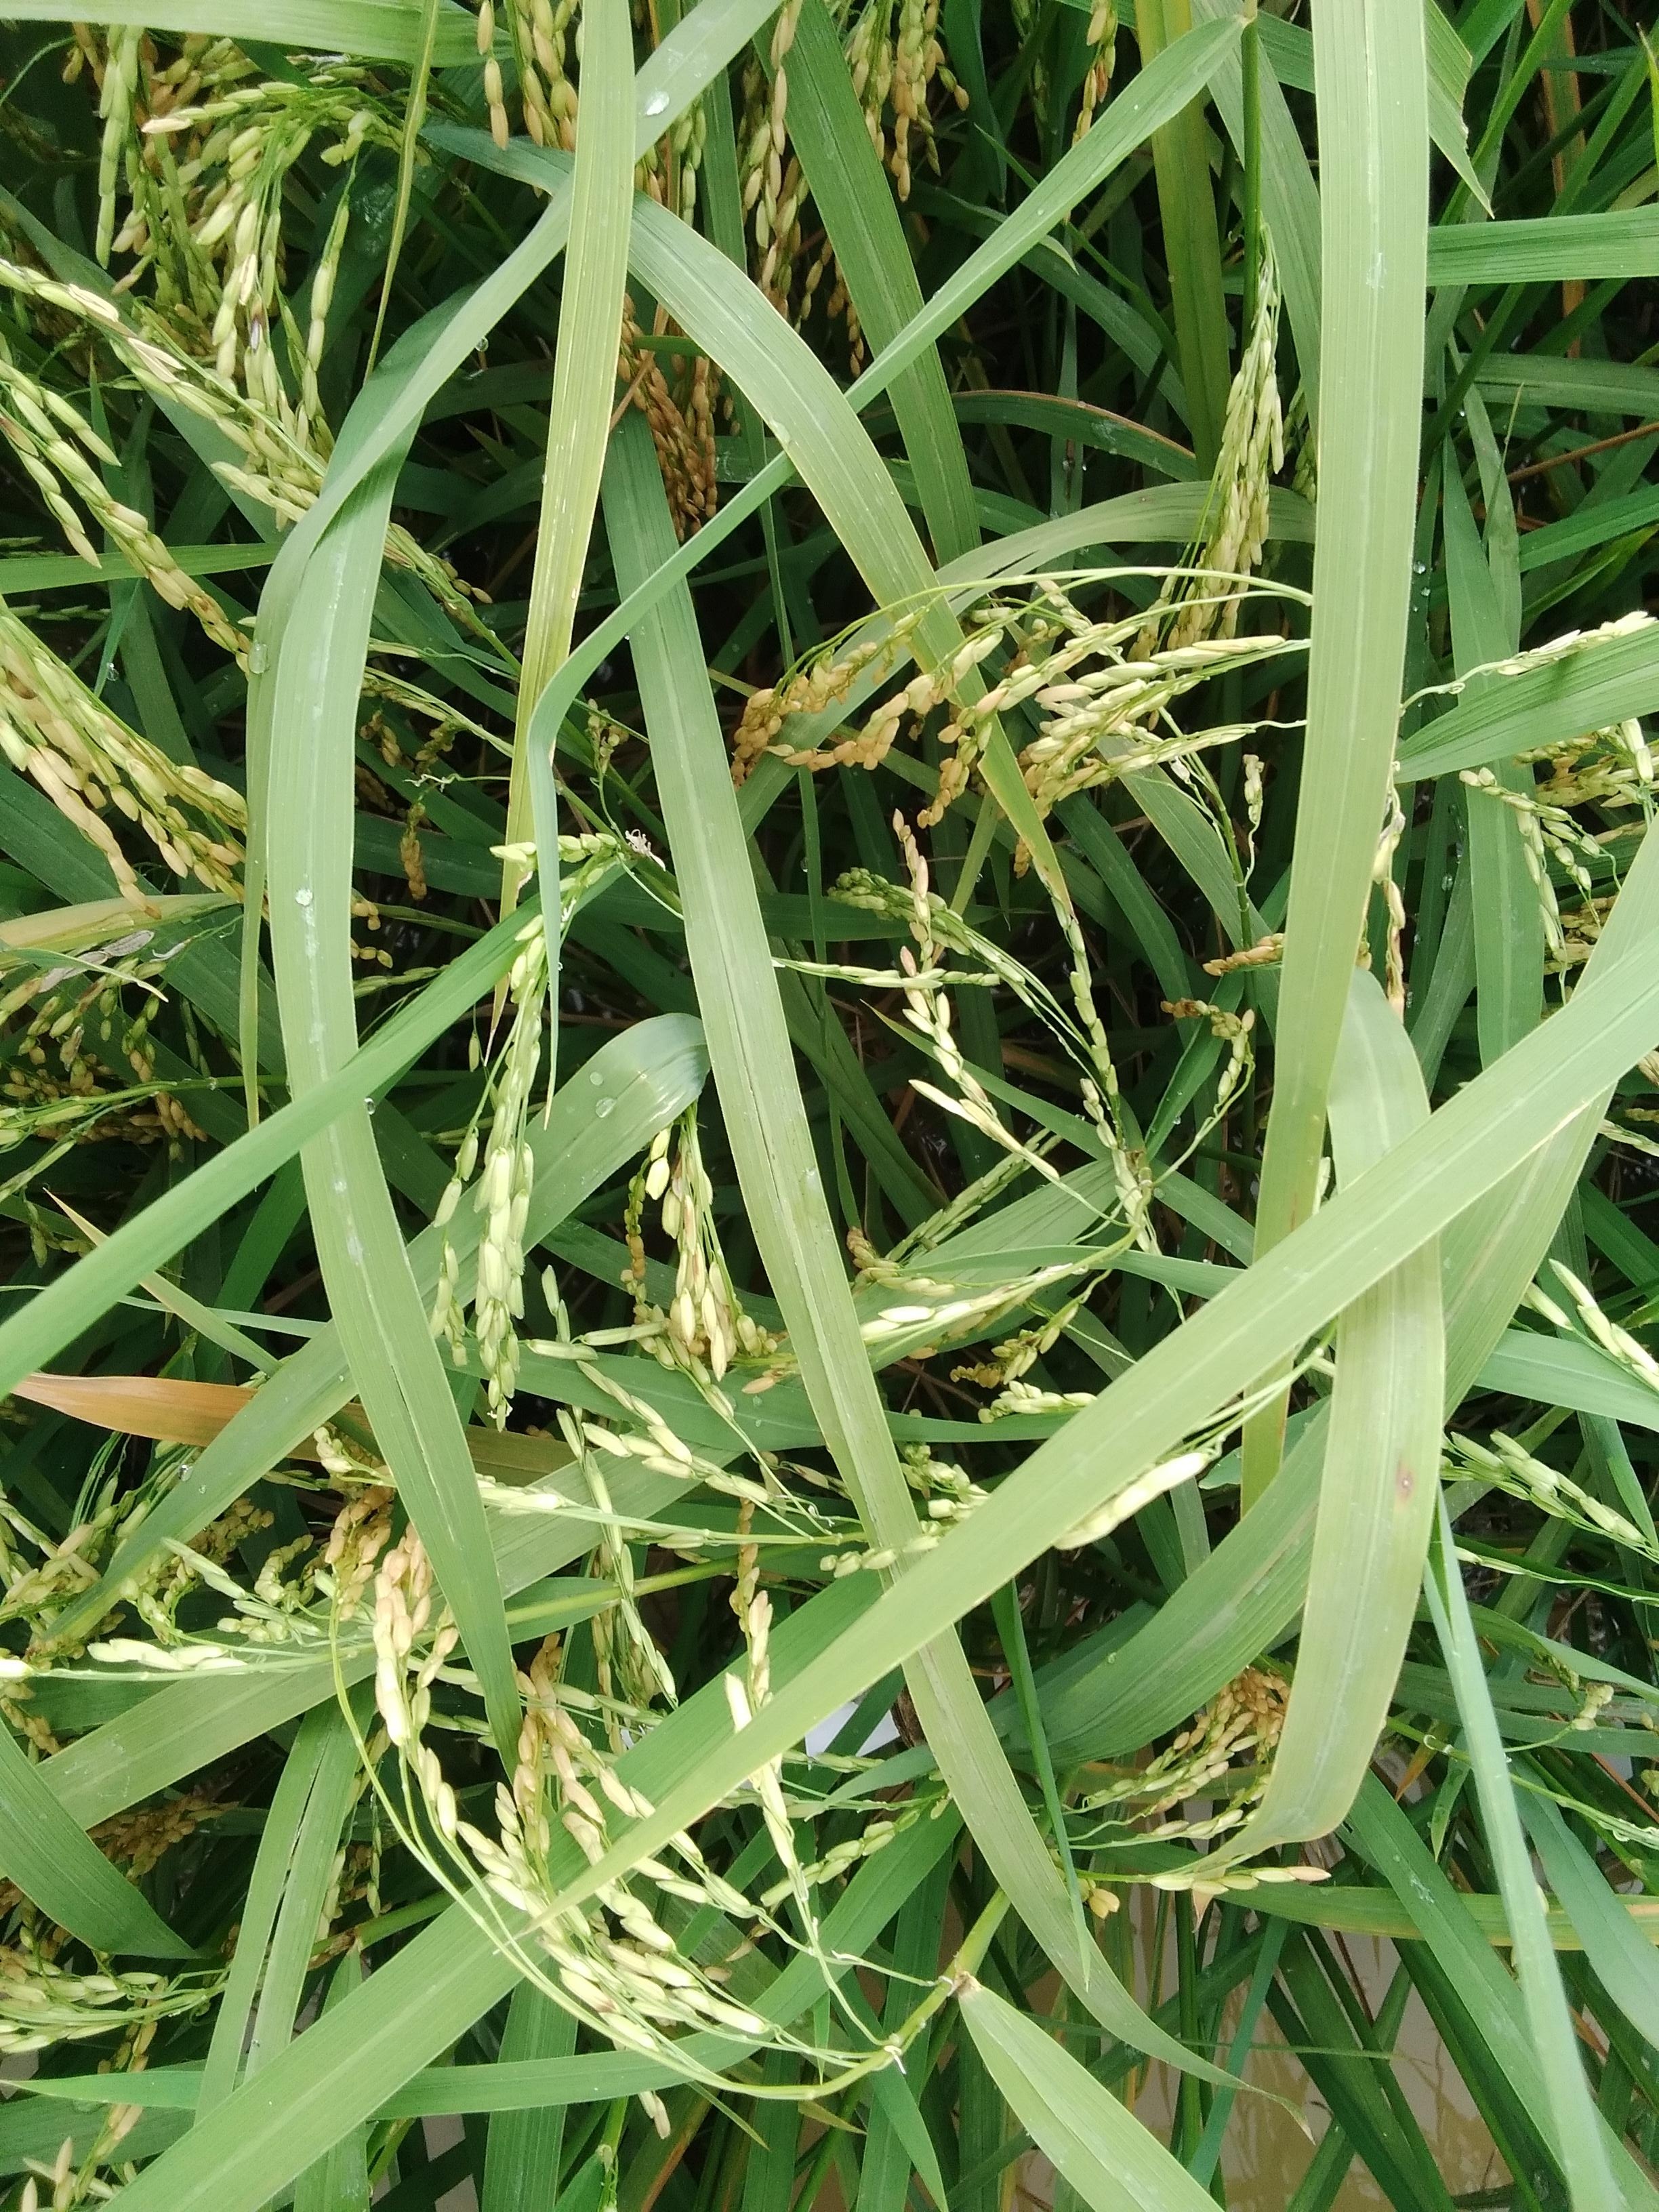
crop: rice
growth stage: ripening
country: Nigeria
